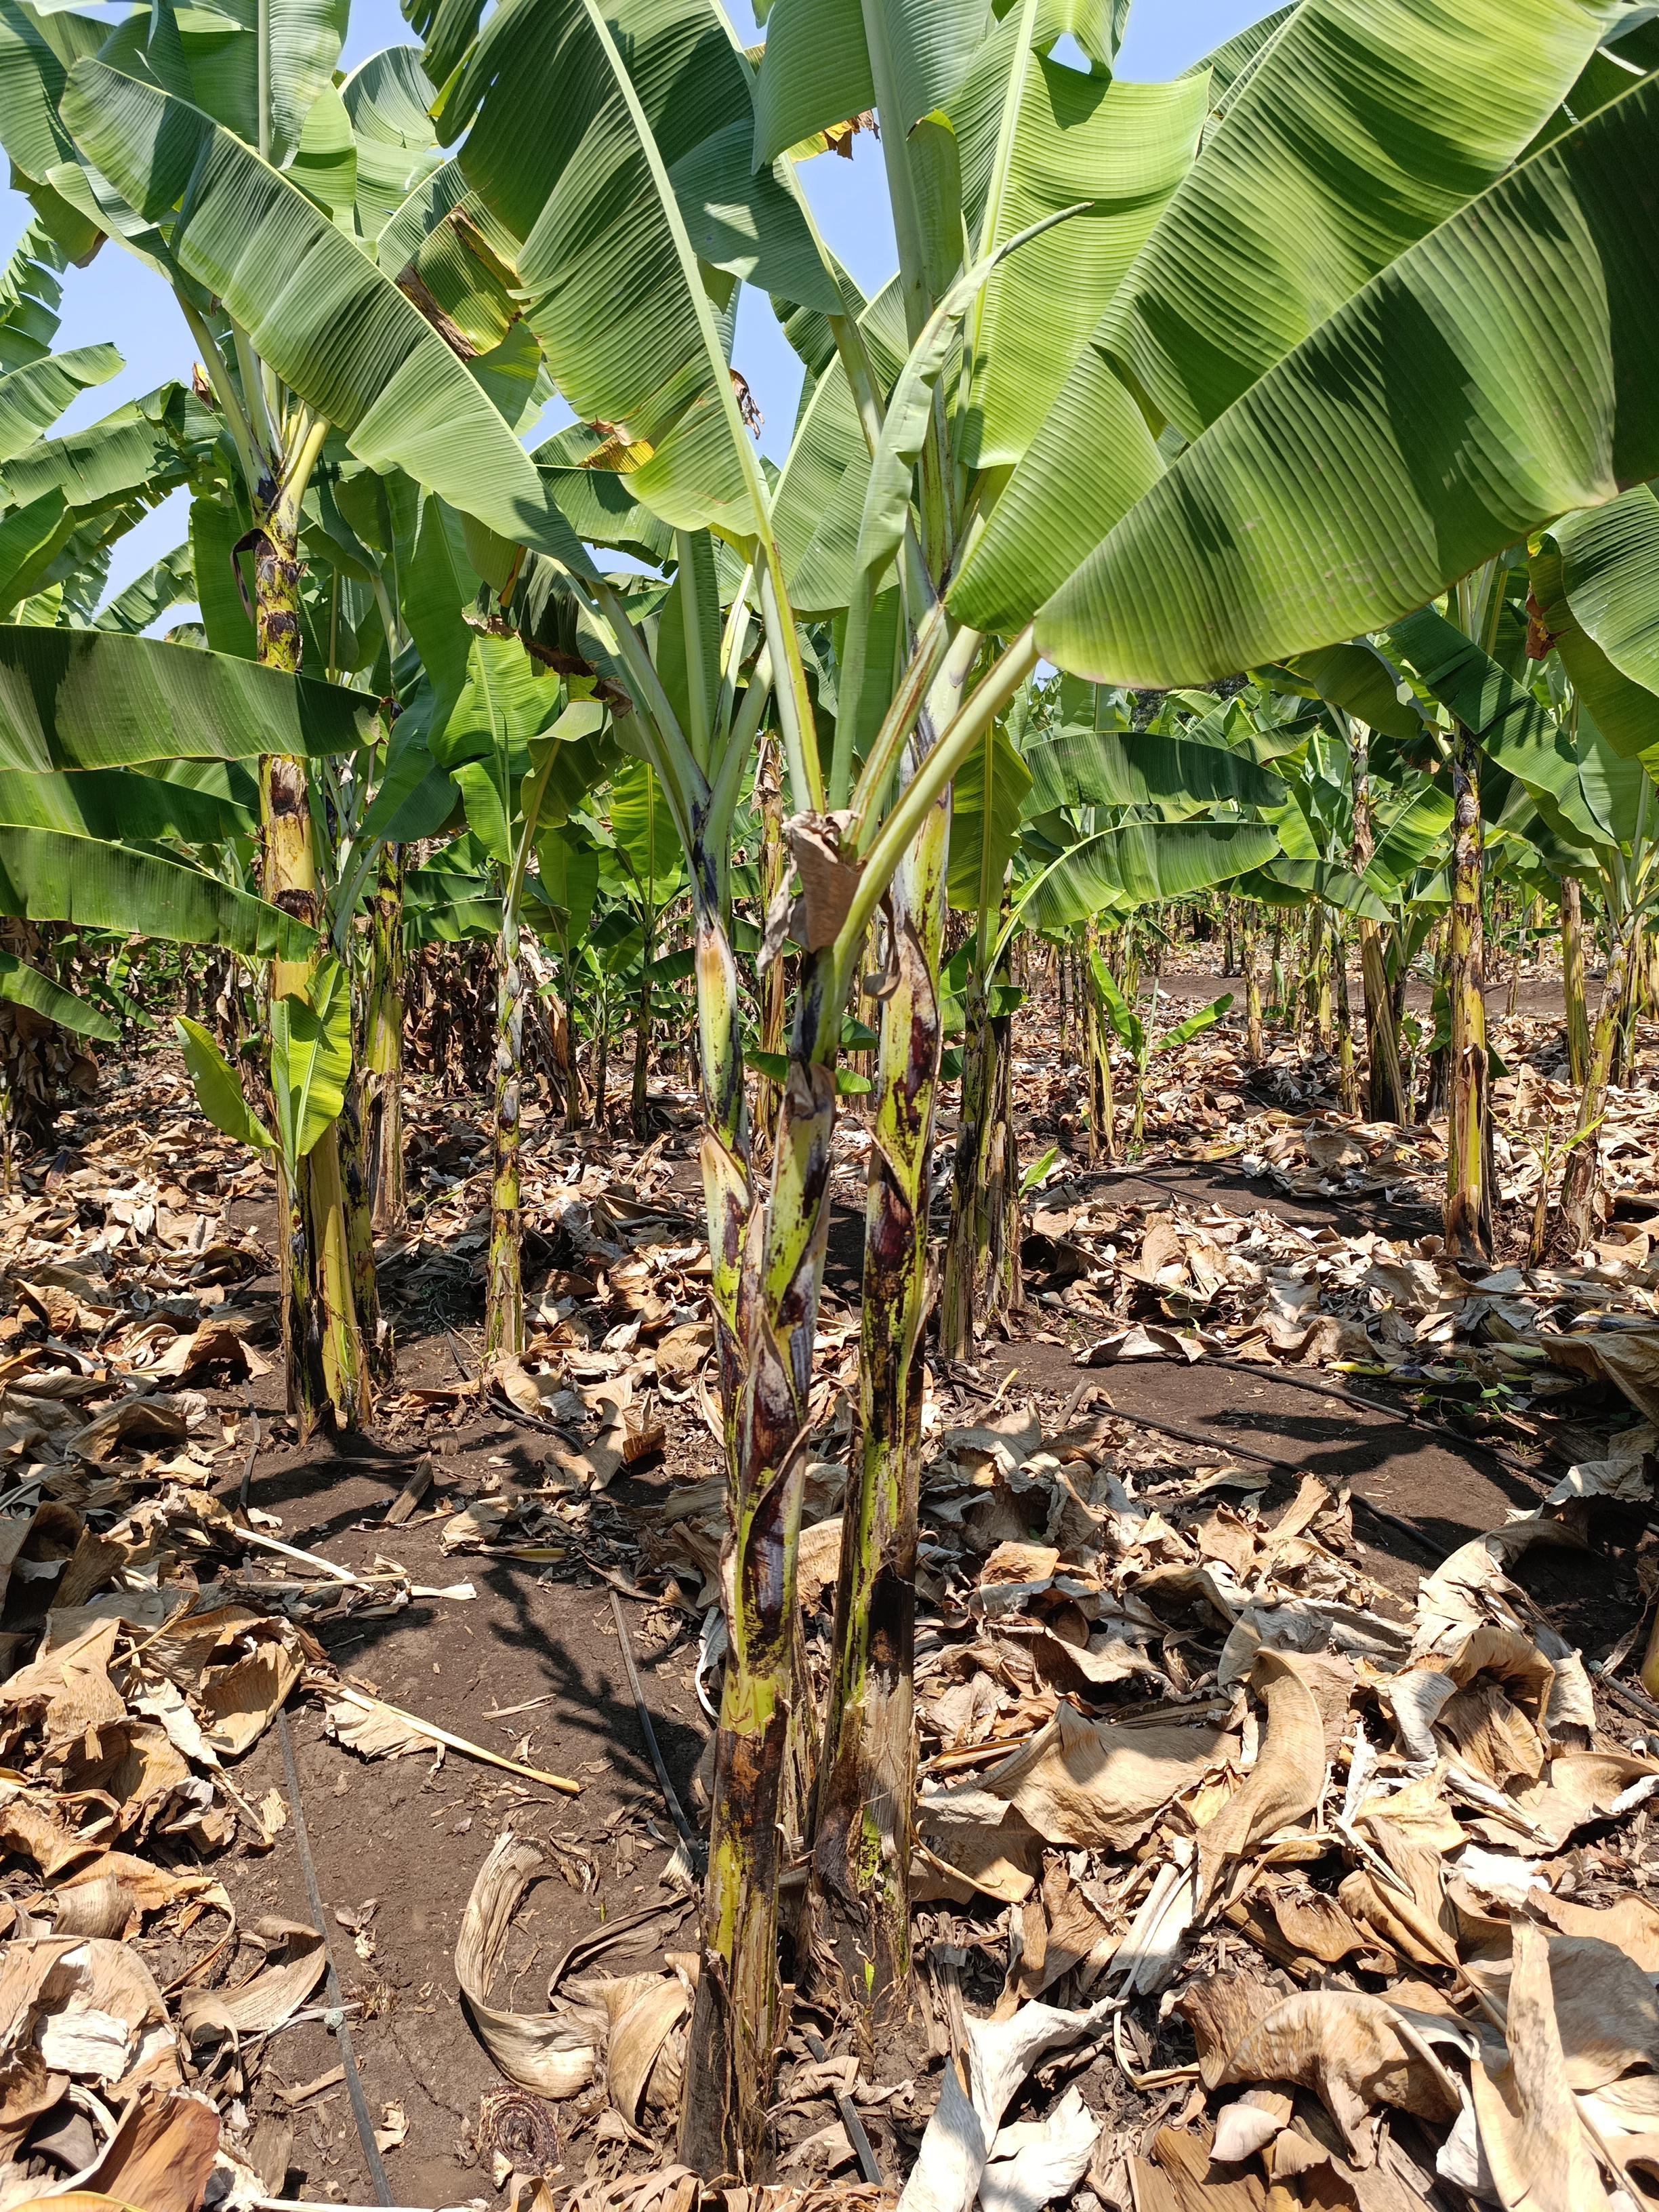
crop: banana
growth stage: vegetative
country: Tanzania
